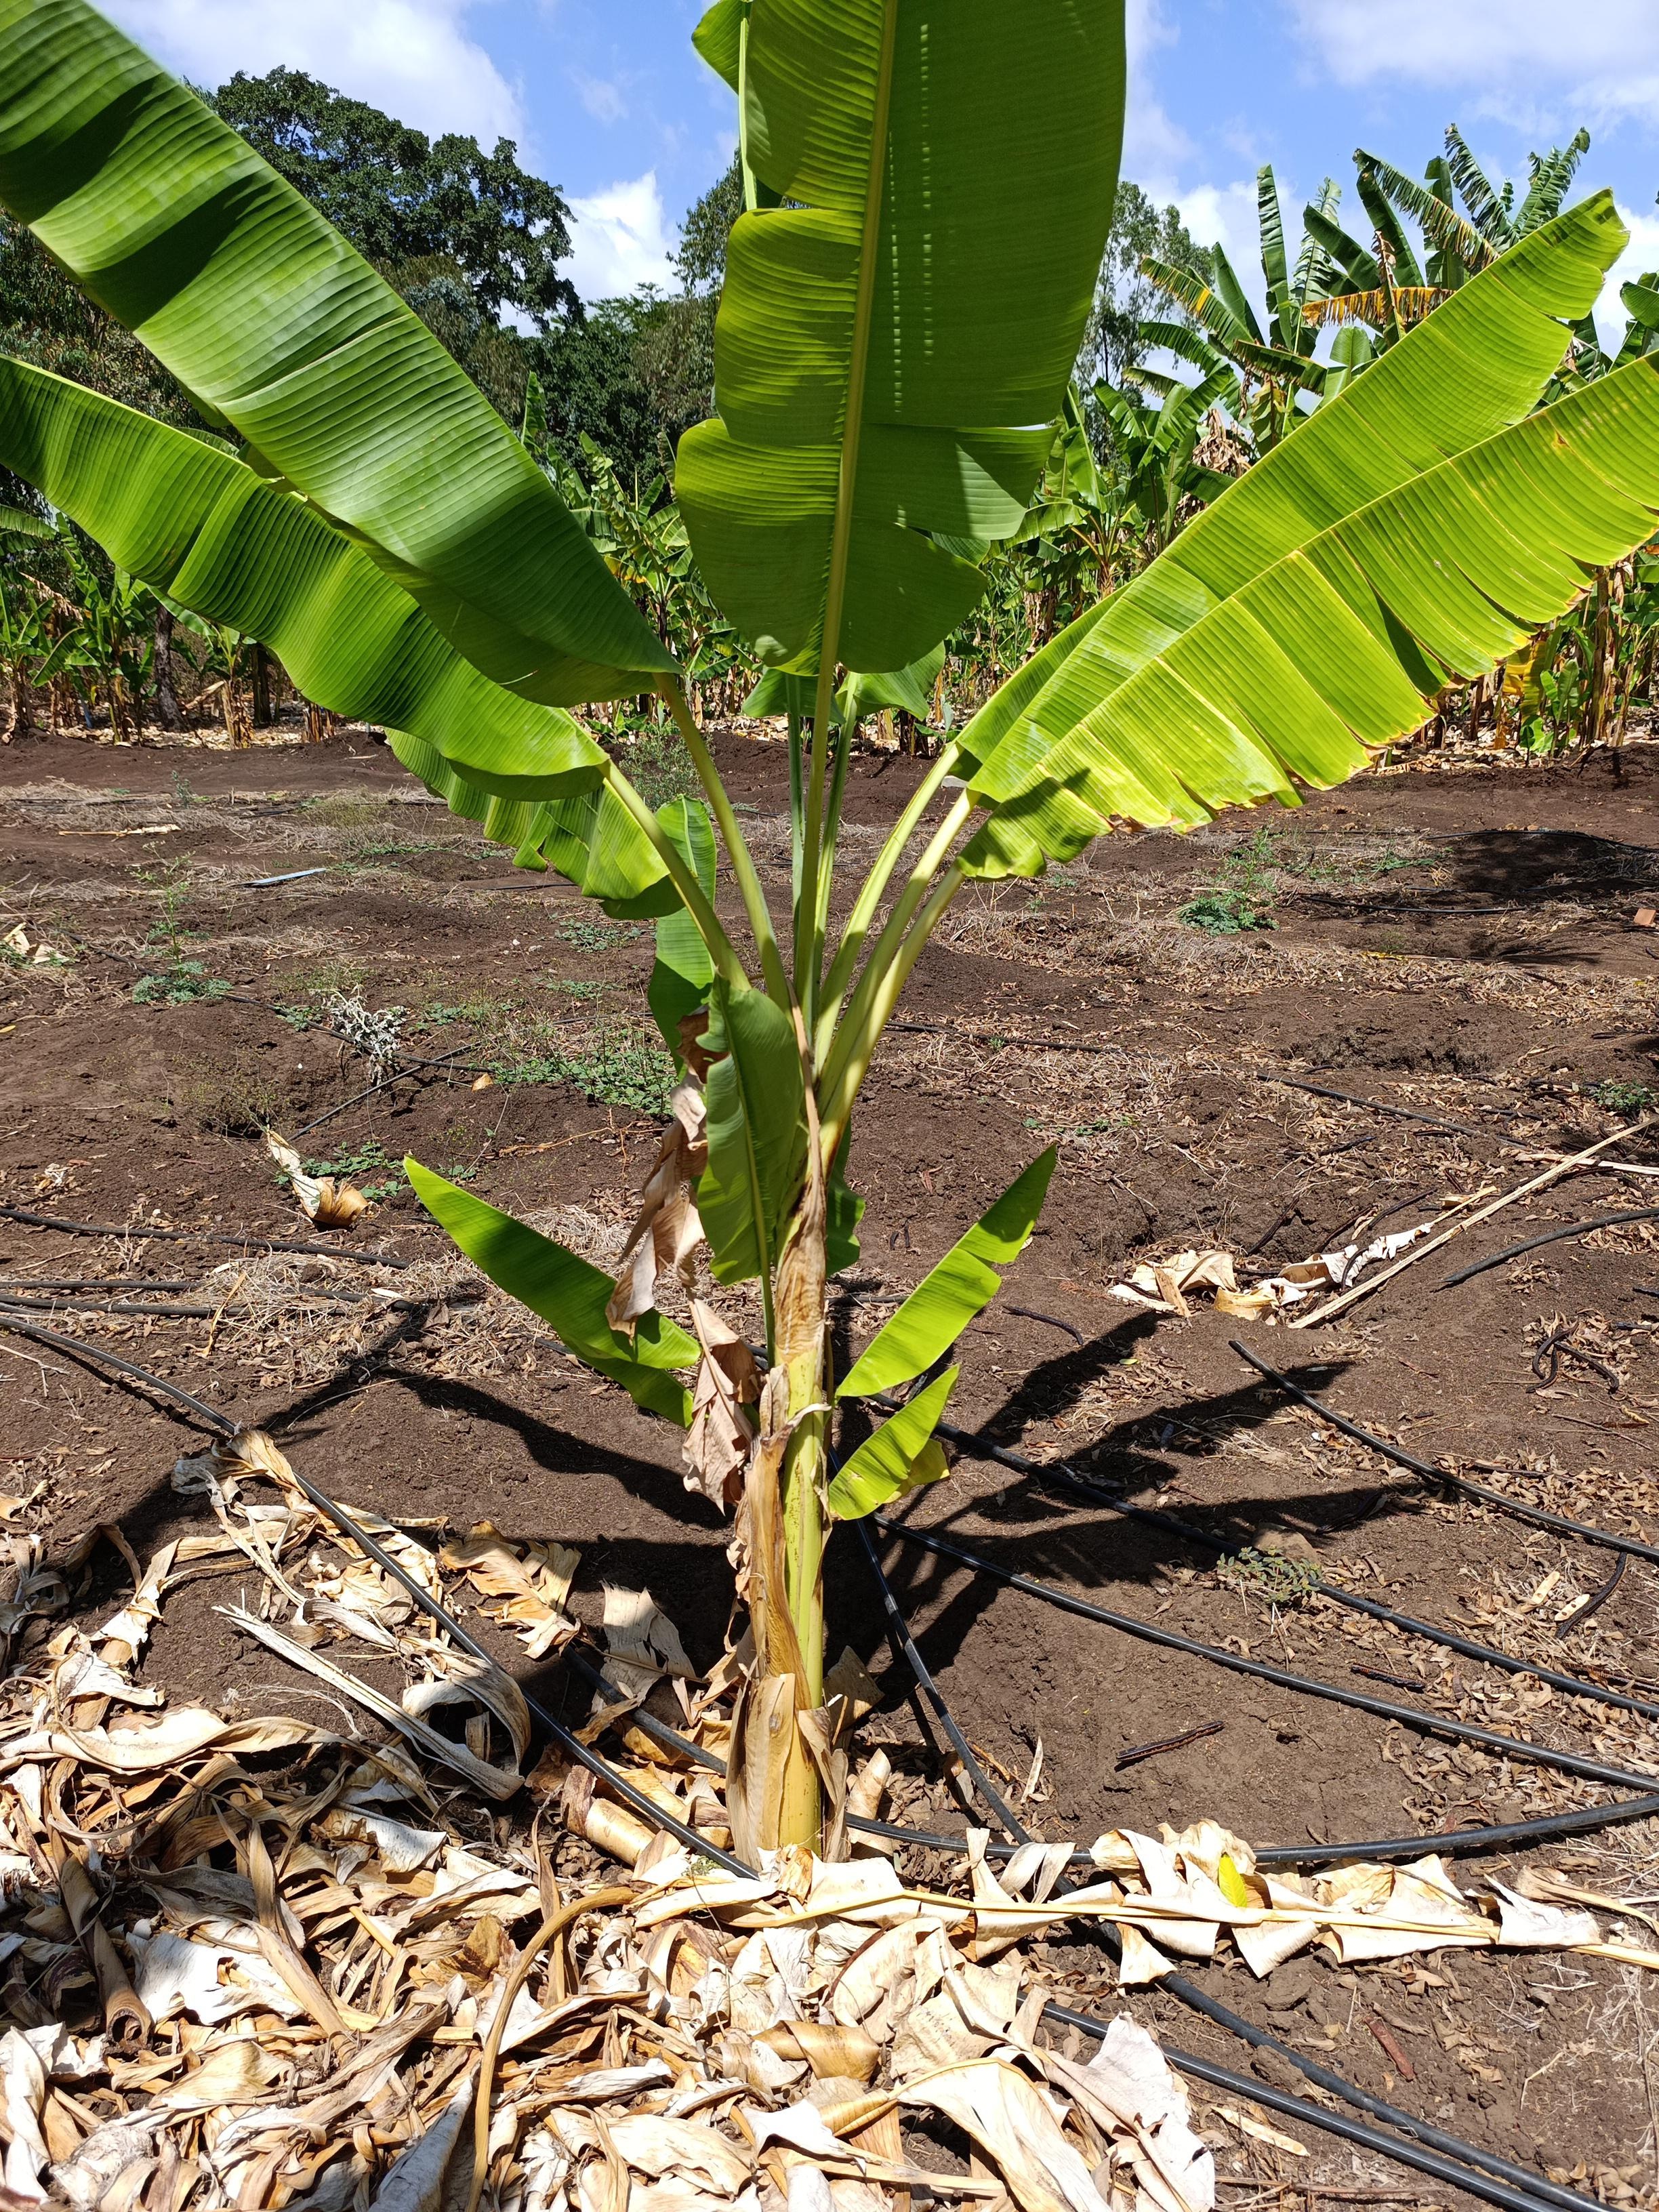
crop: banana
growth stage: vegetative
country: Tanzania
